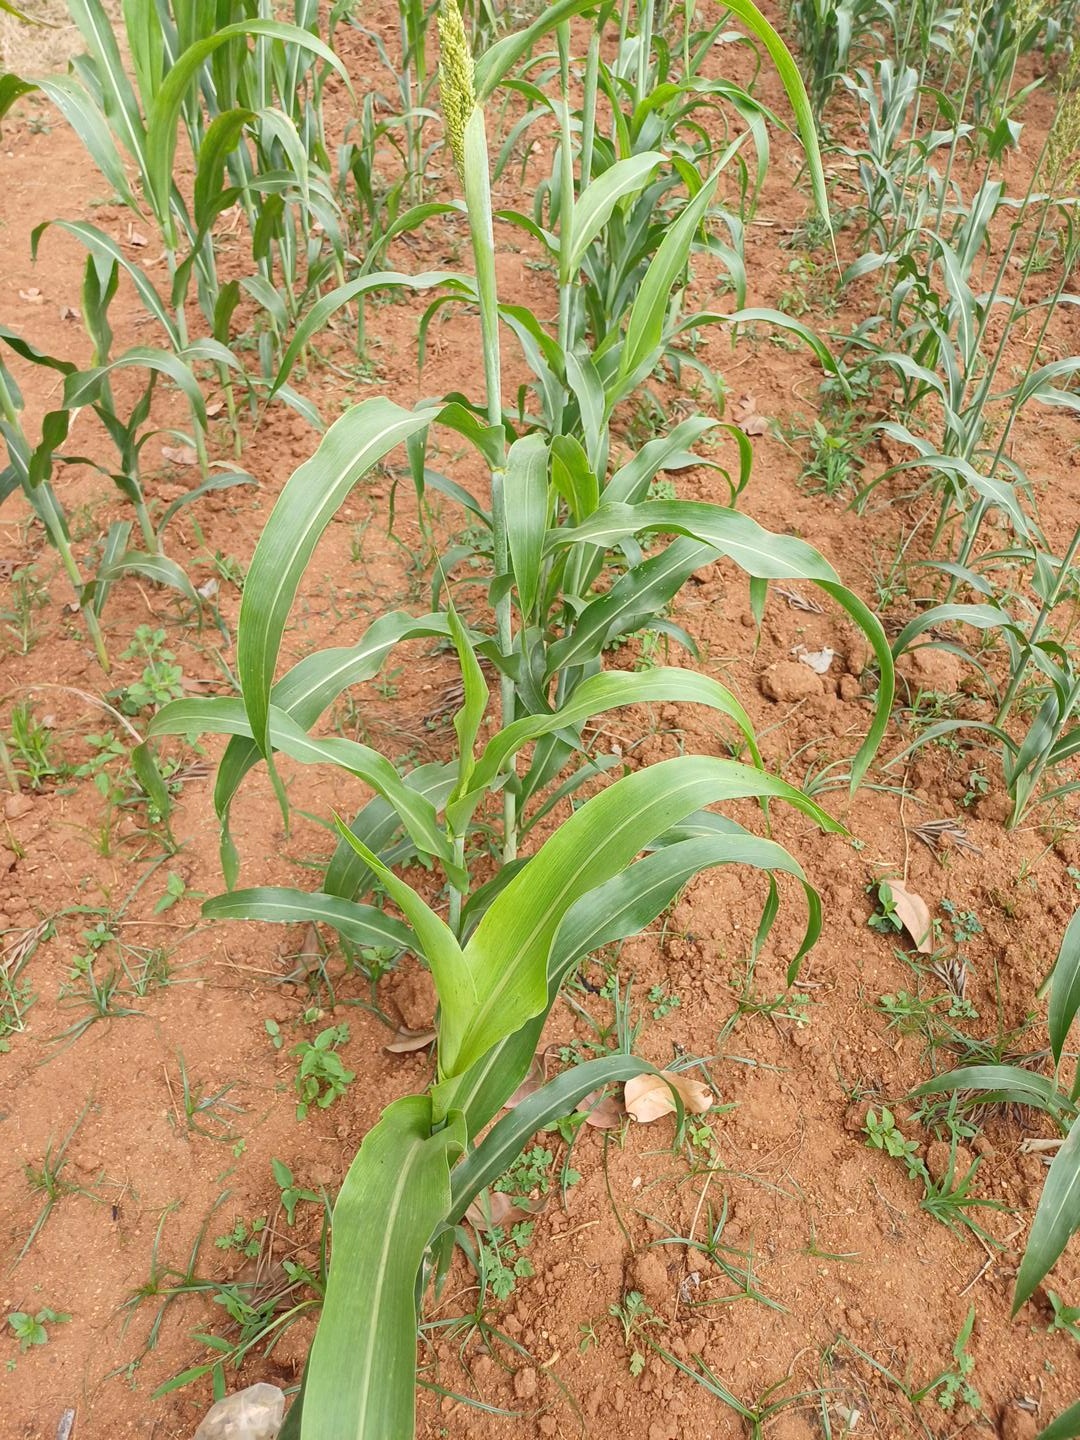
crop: sorghum
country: Kenya
